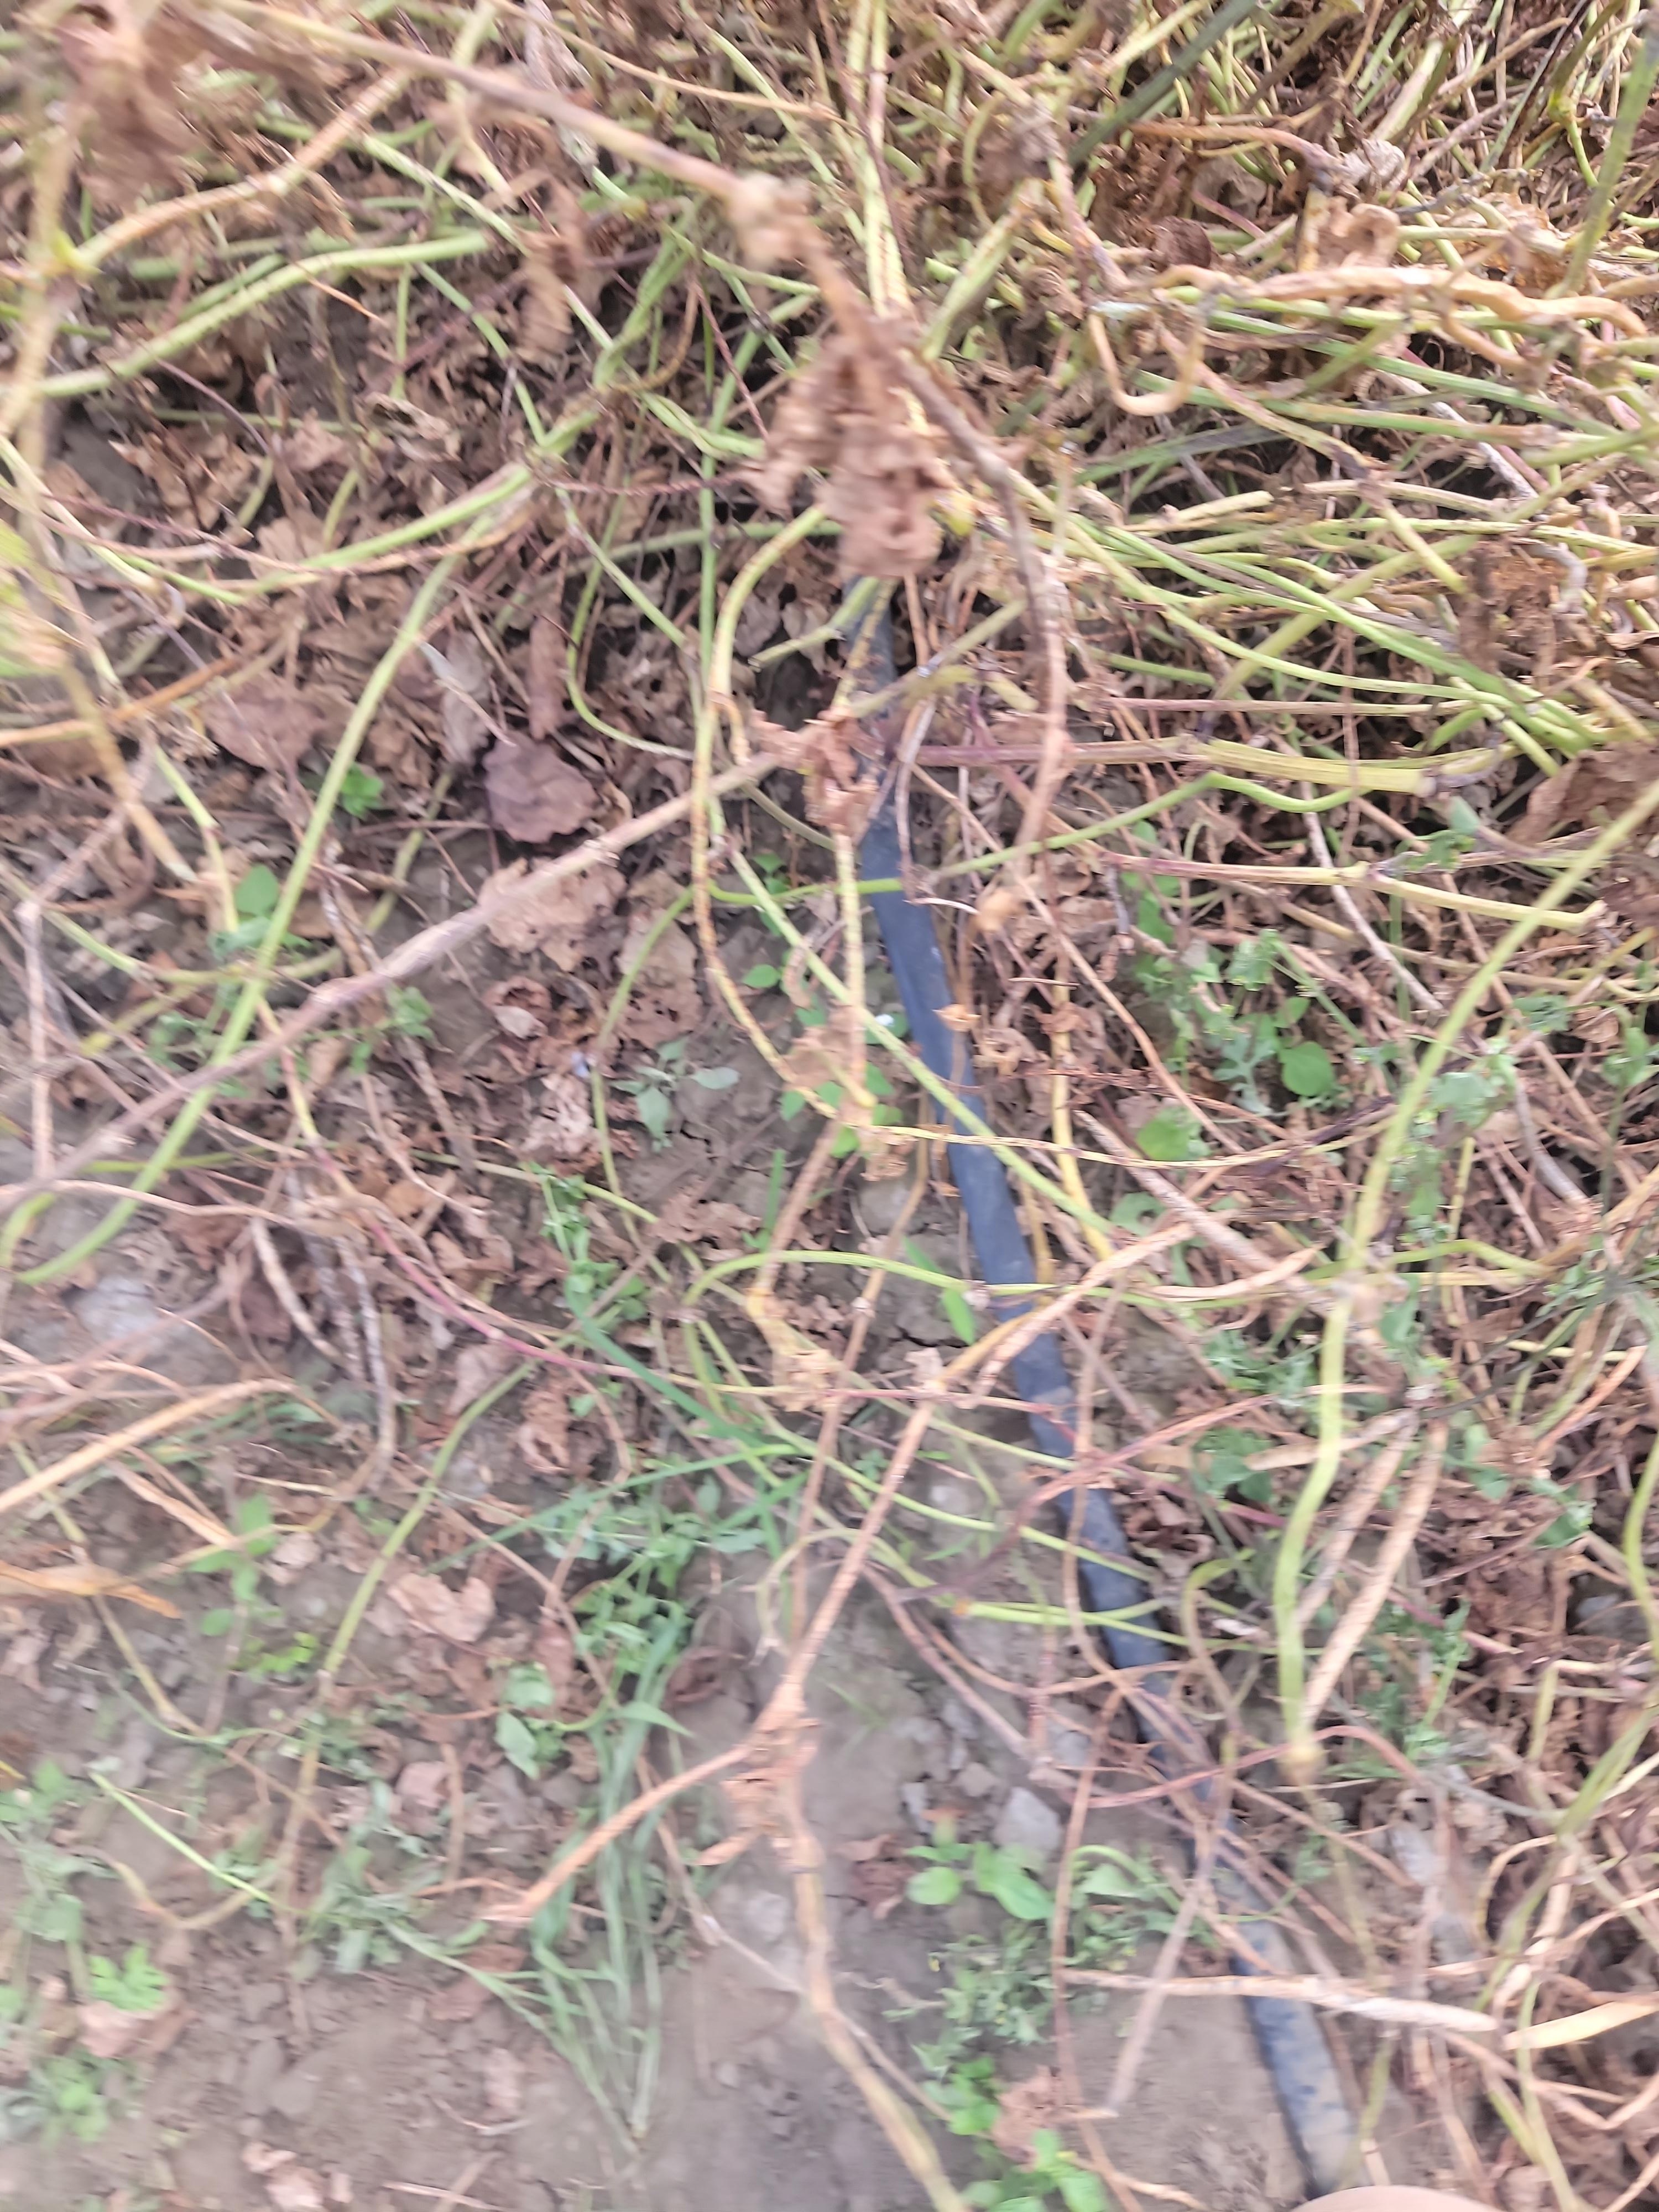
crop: cowpea
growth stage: development pod
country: Tanzania
